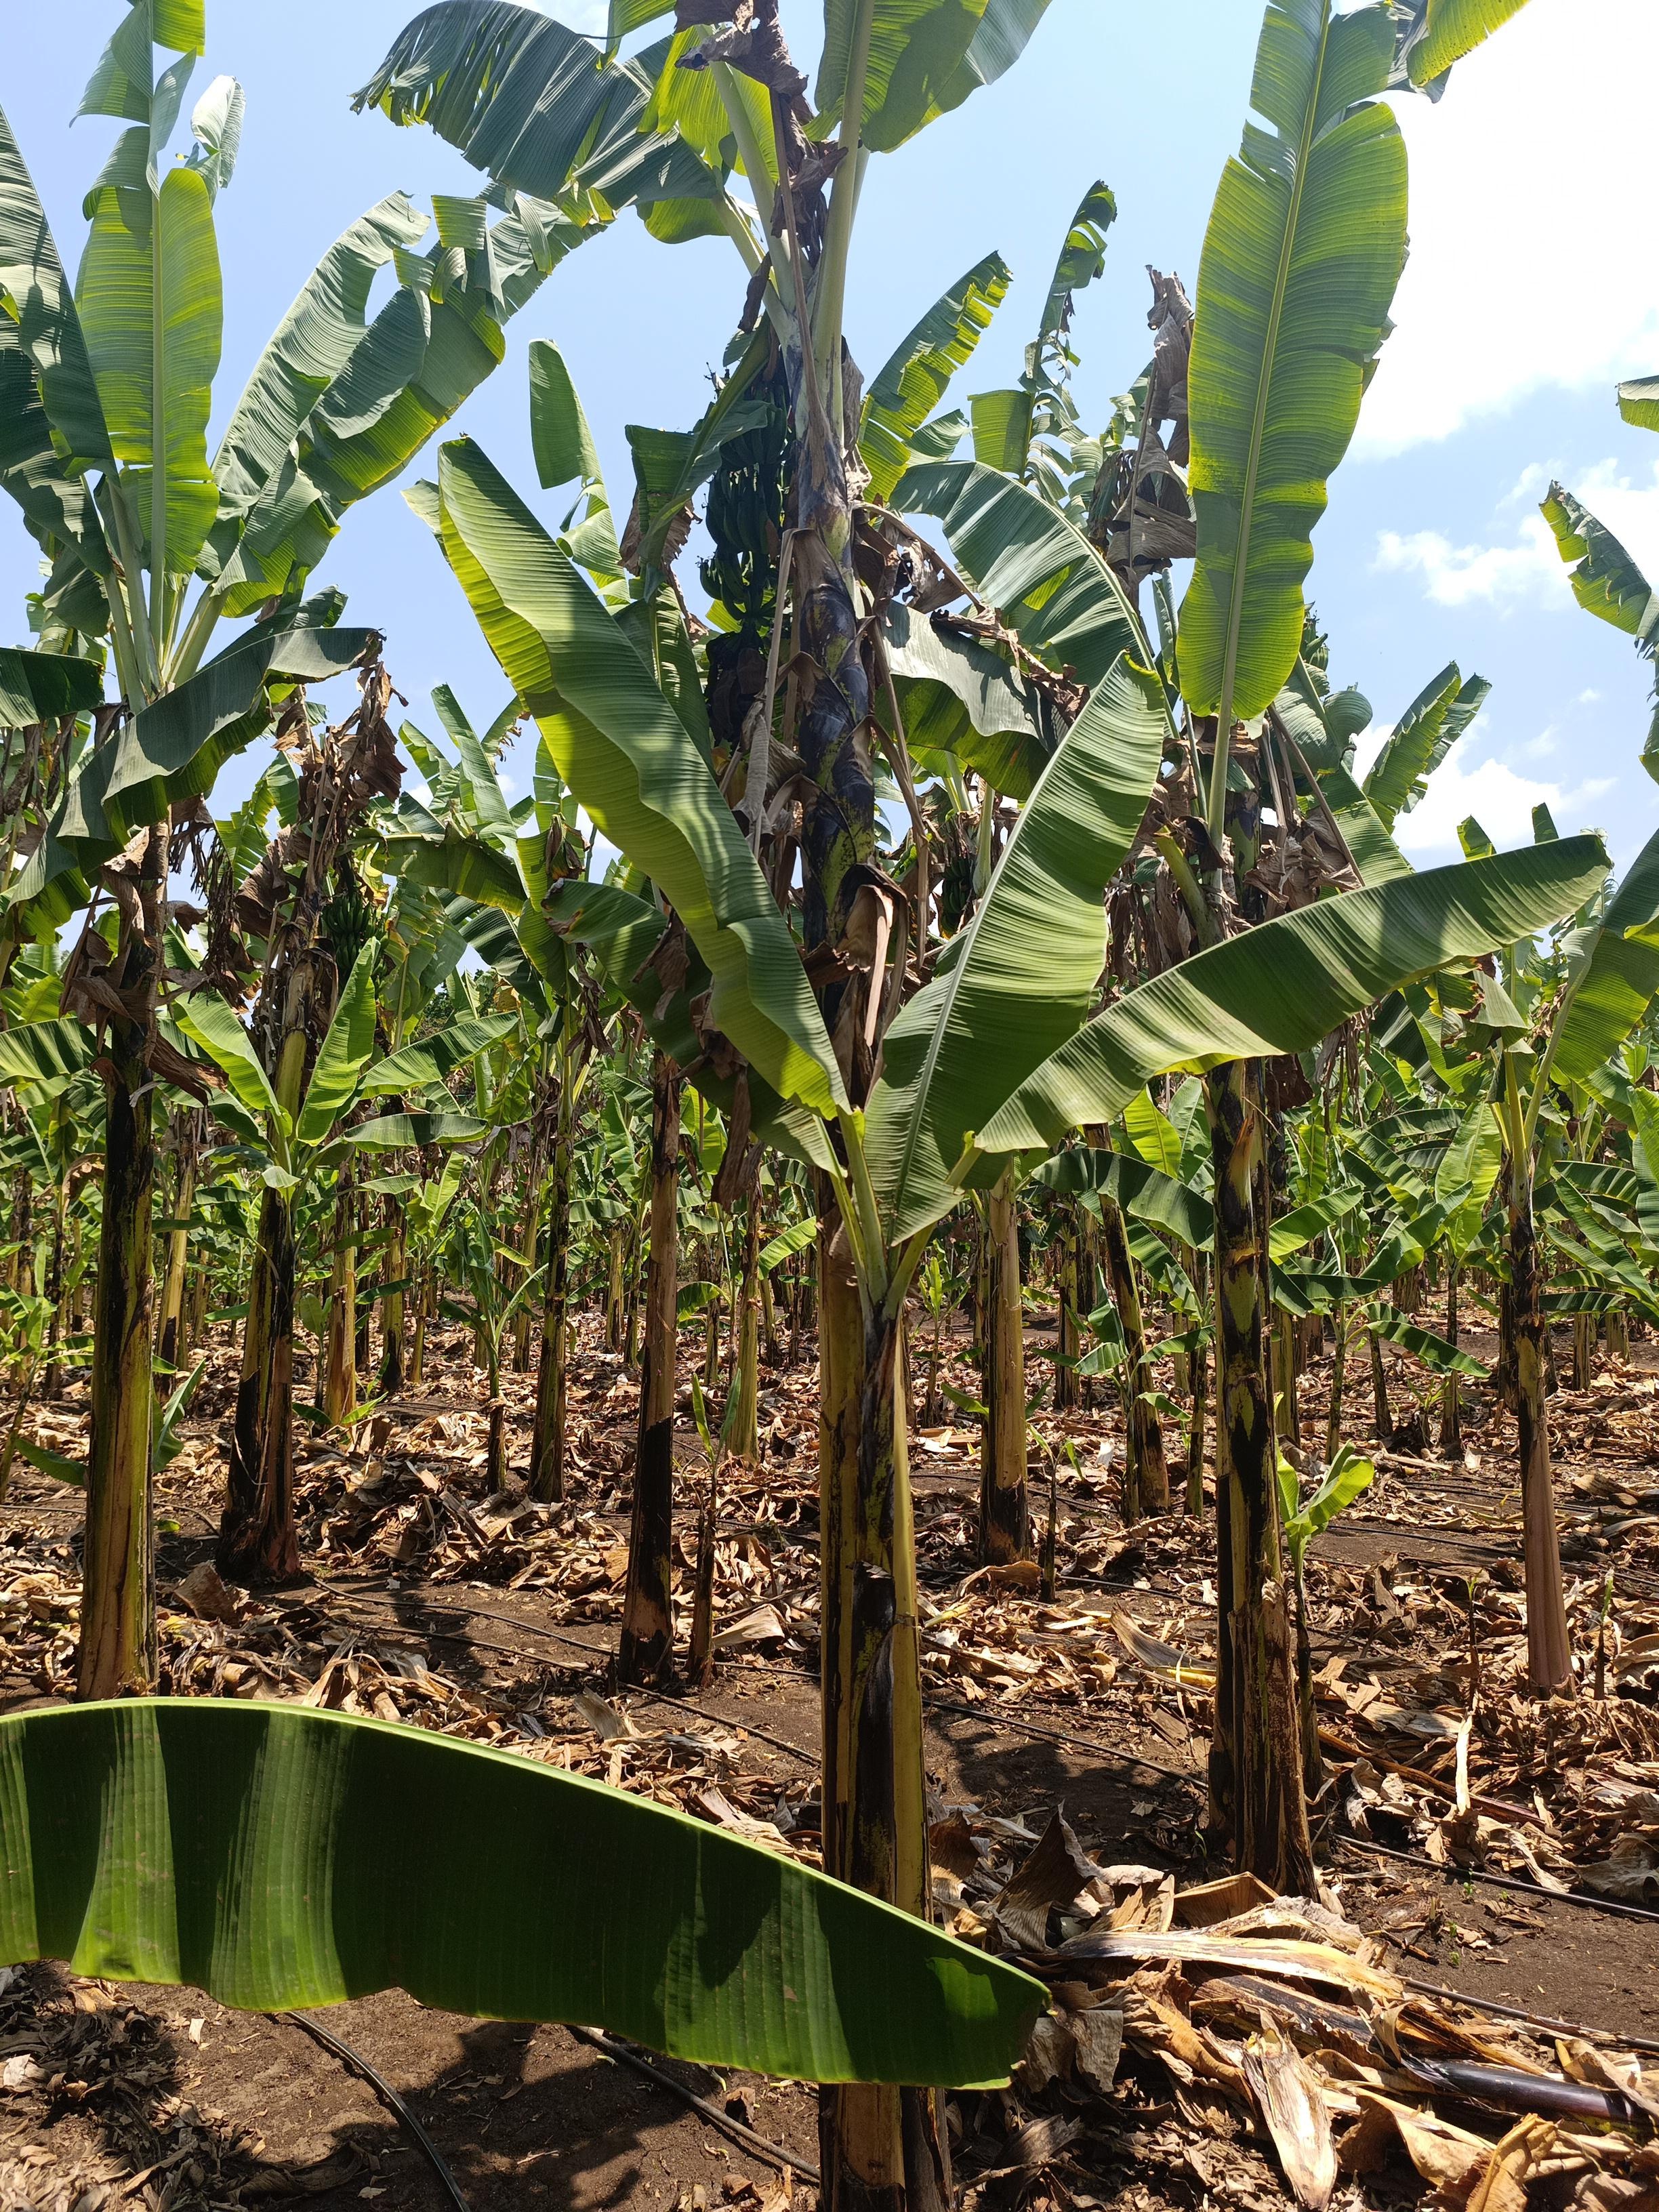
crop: banana
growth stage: development fruit
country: Tanzania
